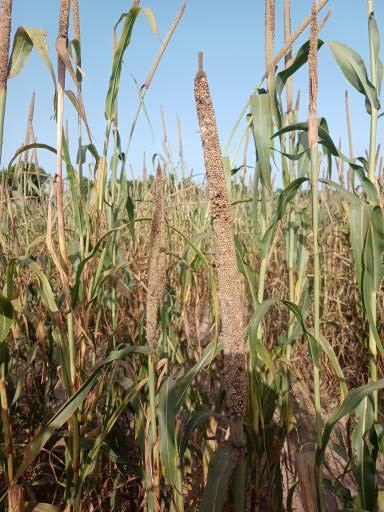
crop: pearl millet
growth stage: maturity
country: Senegal
